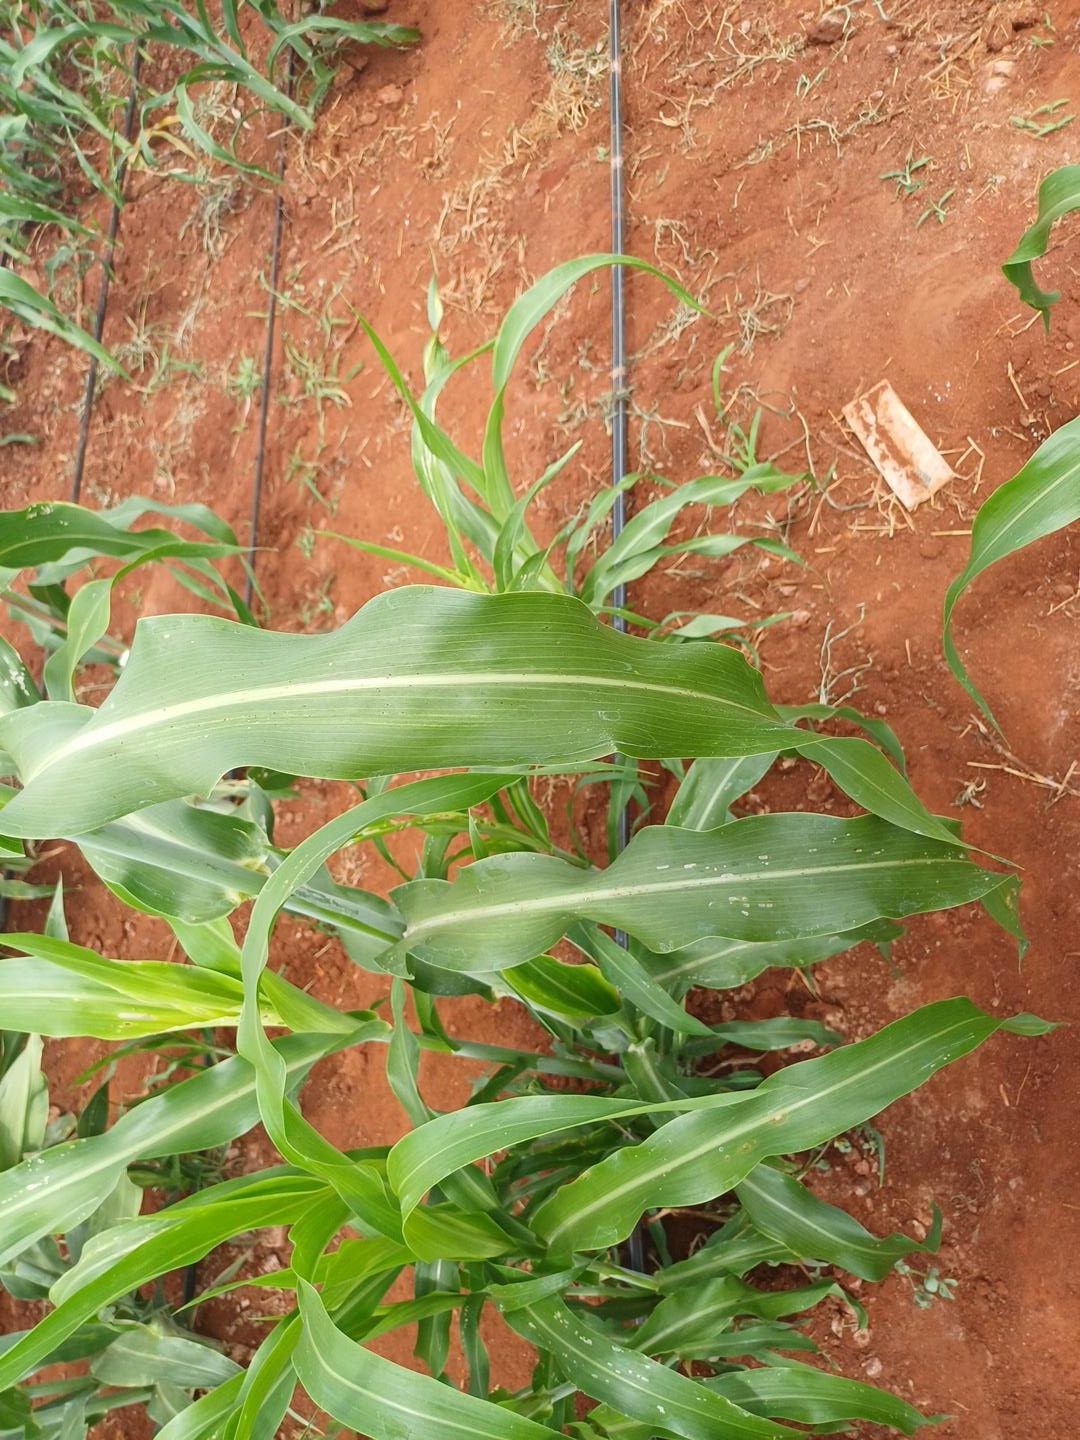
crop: sorghum
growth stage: vegetative
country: Kenya
